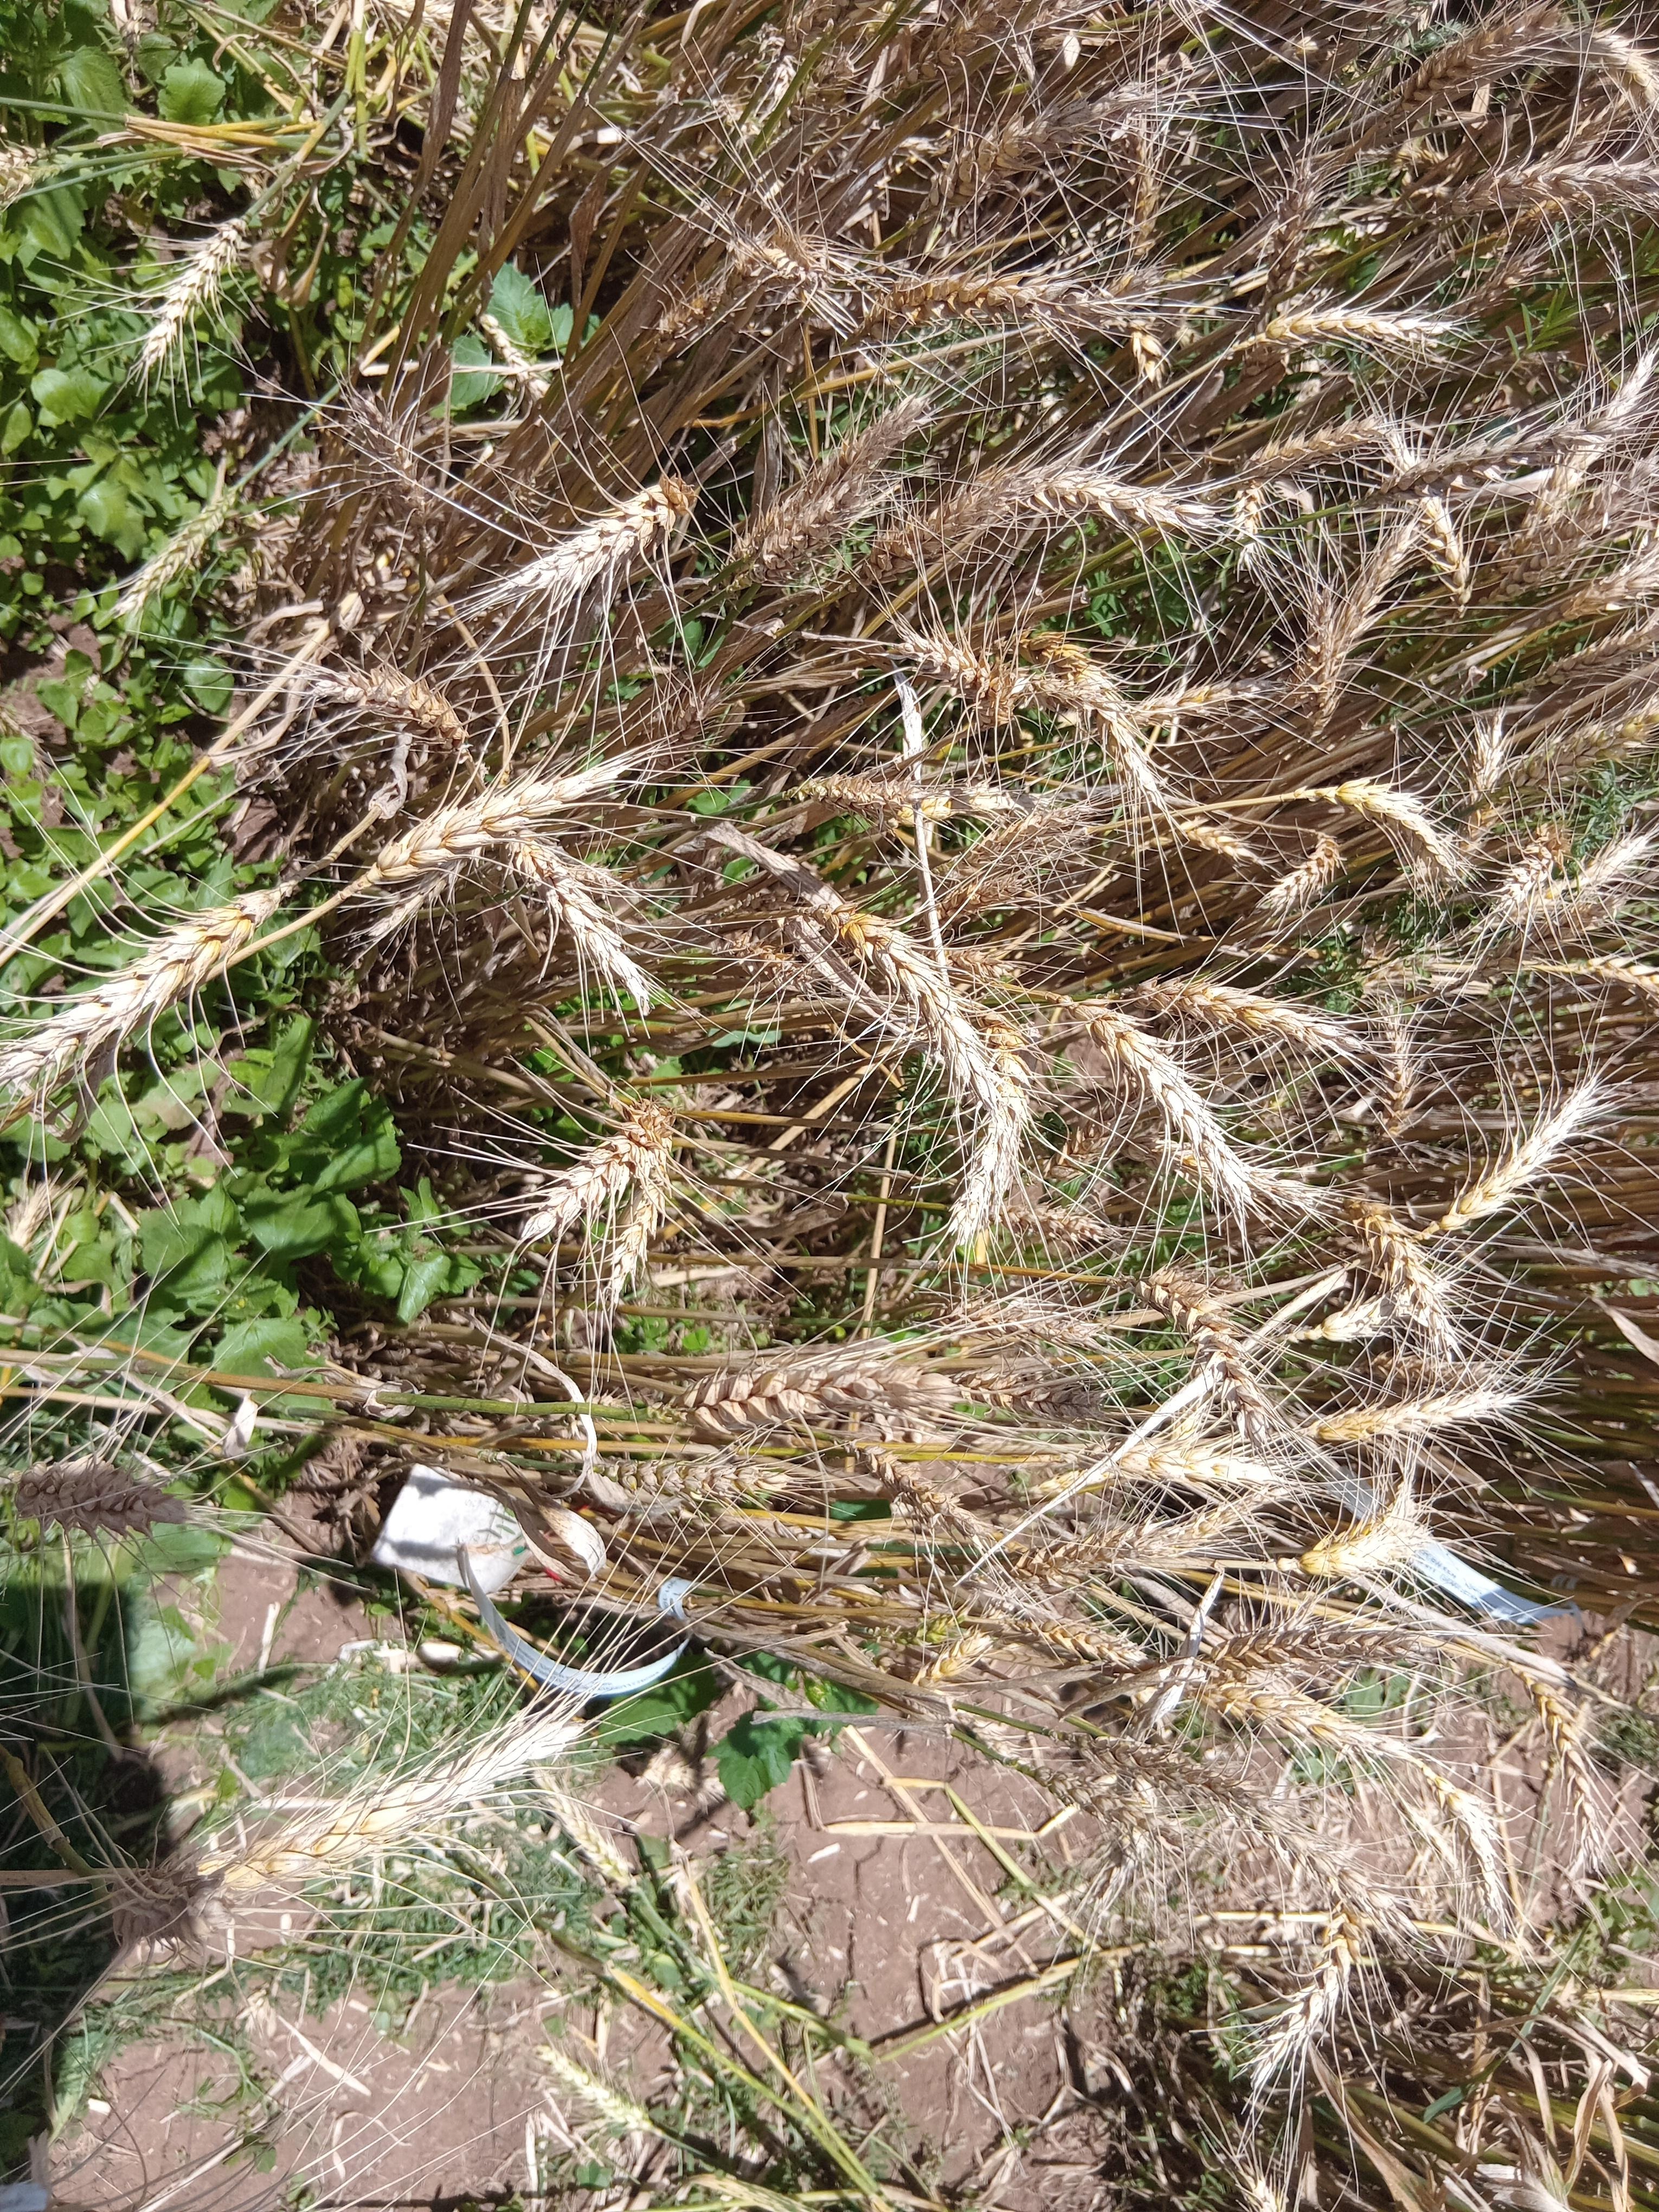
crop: wheat
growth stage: maturity
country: Kenya
